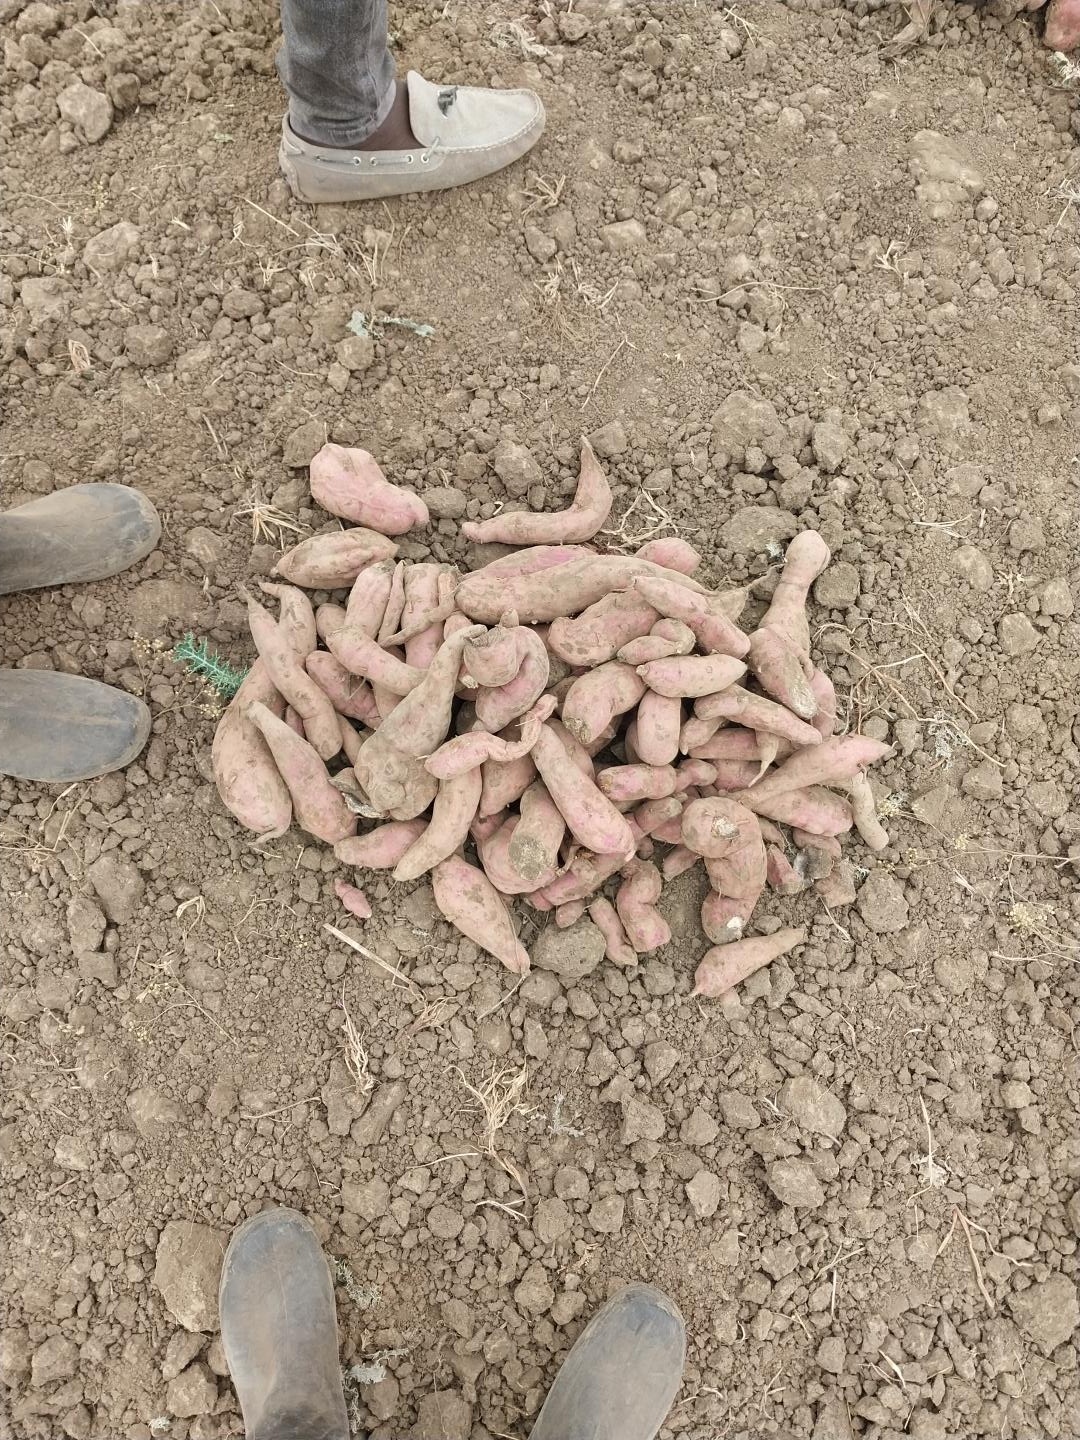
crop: sweet potato
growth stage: harvest maturity
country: Tanzania
